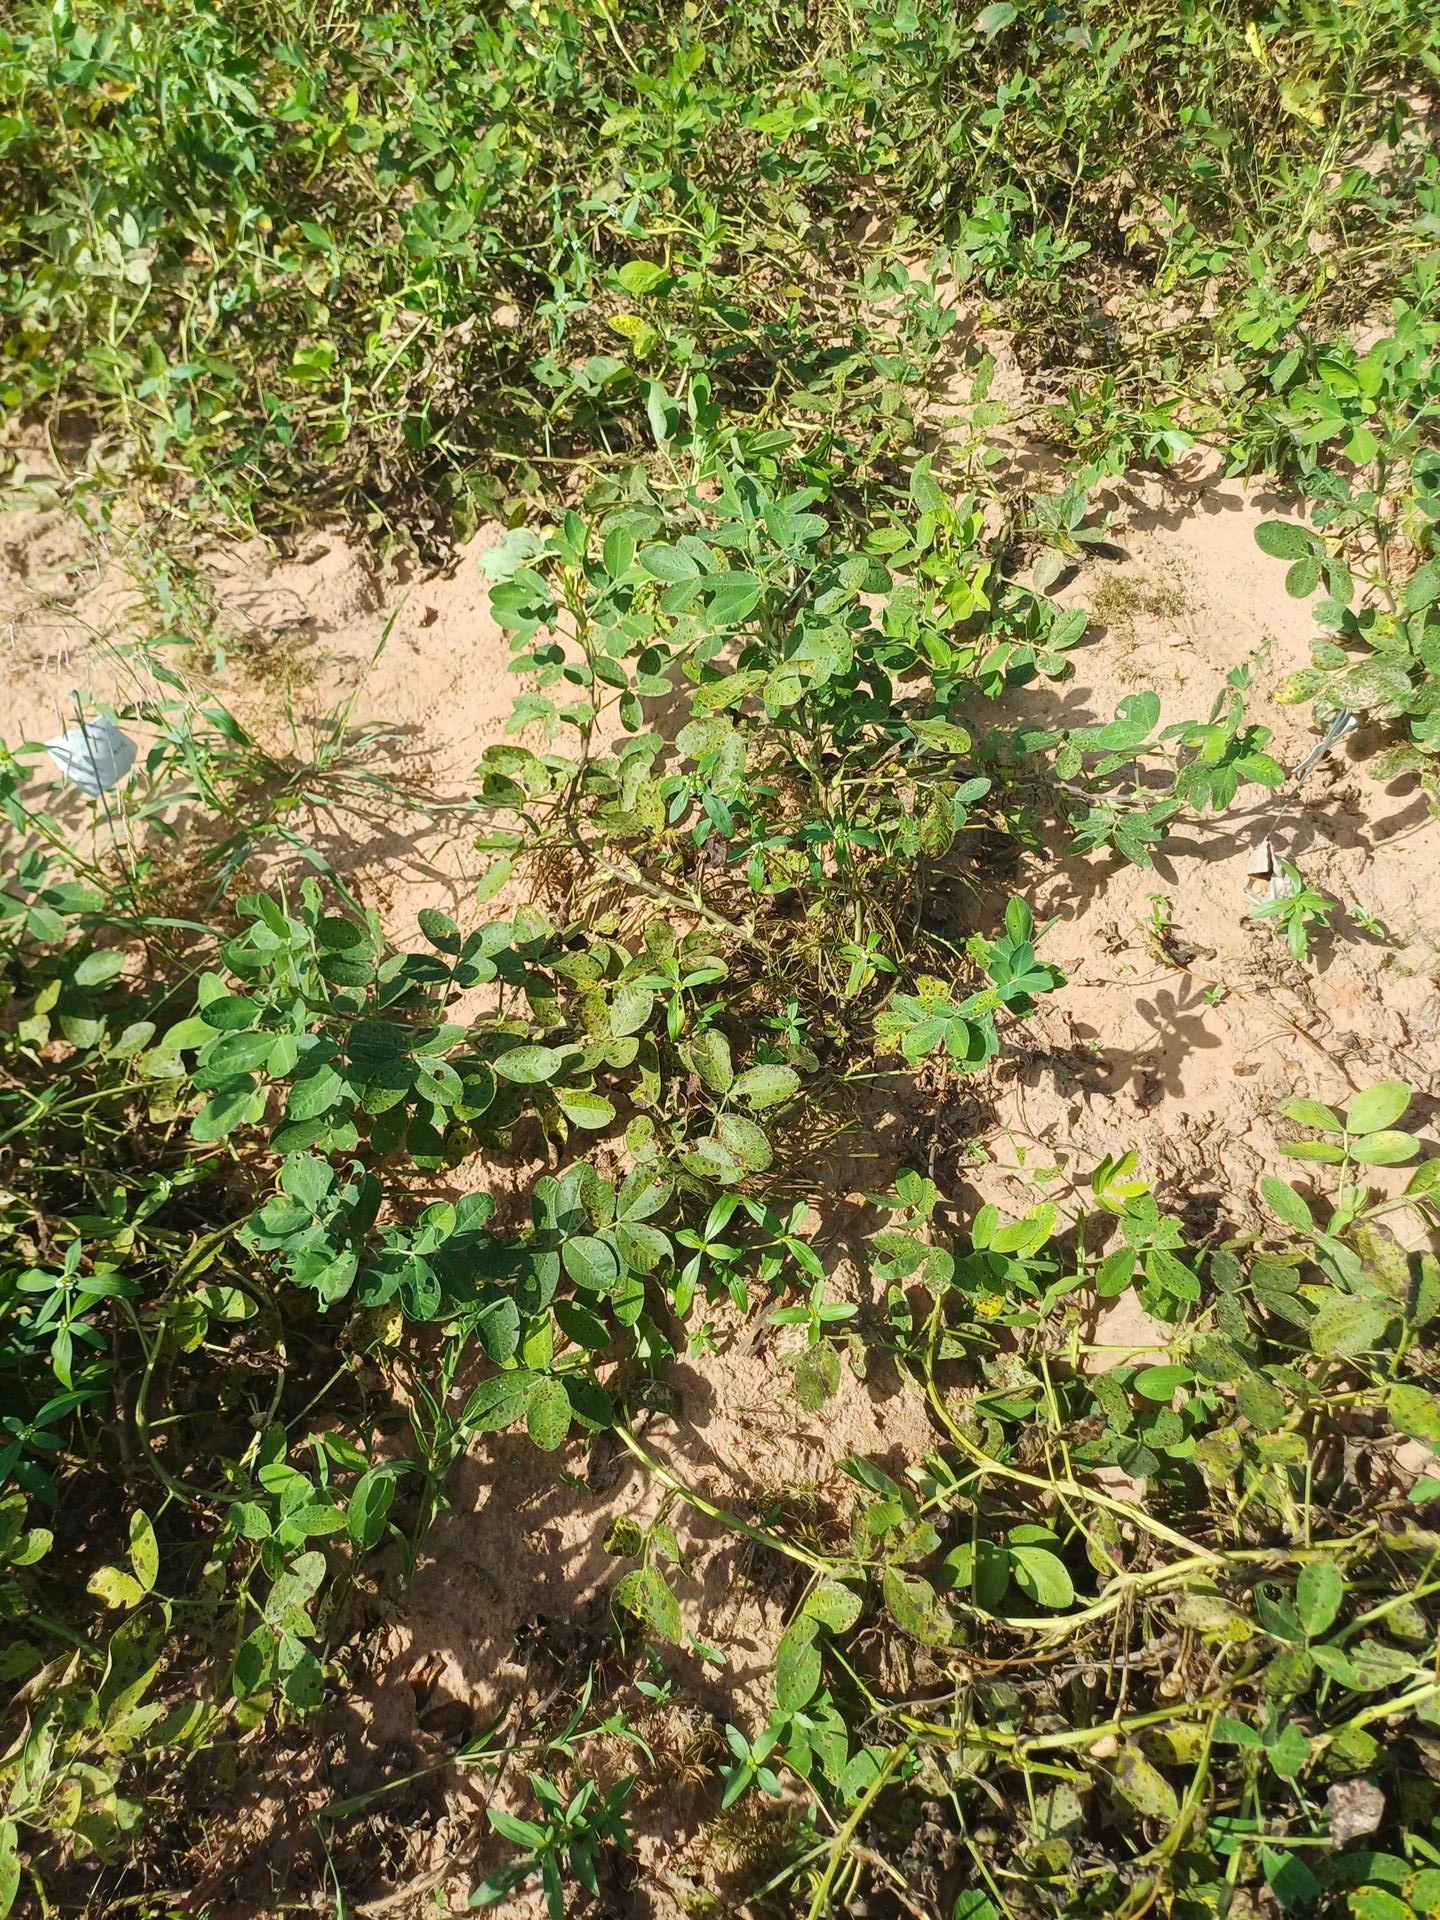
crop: groundnut
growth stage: flowering
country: Senegal
